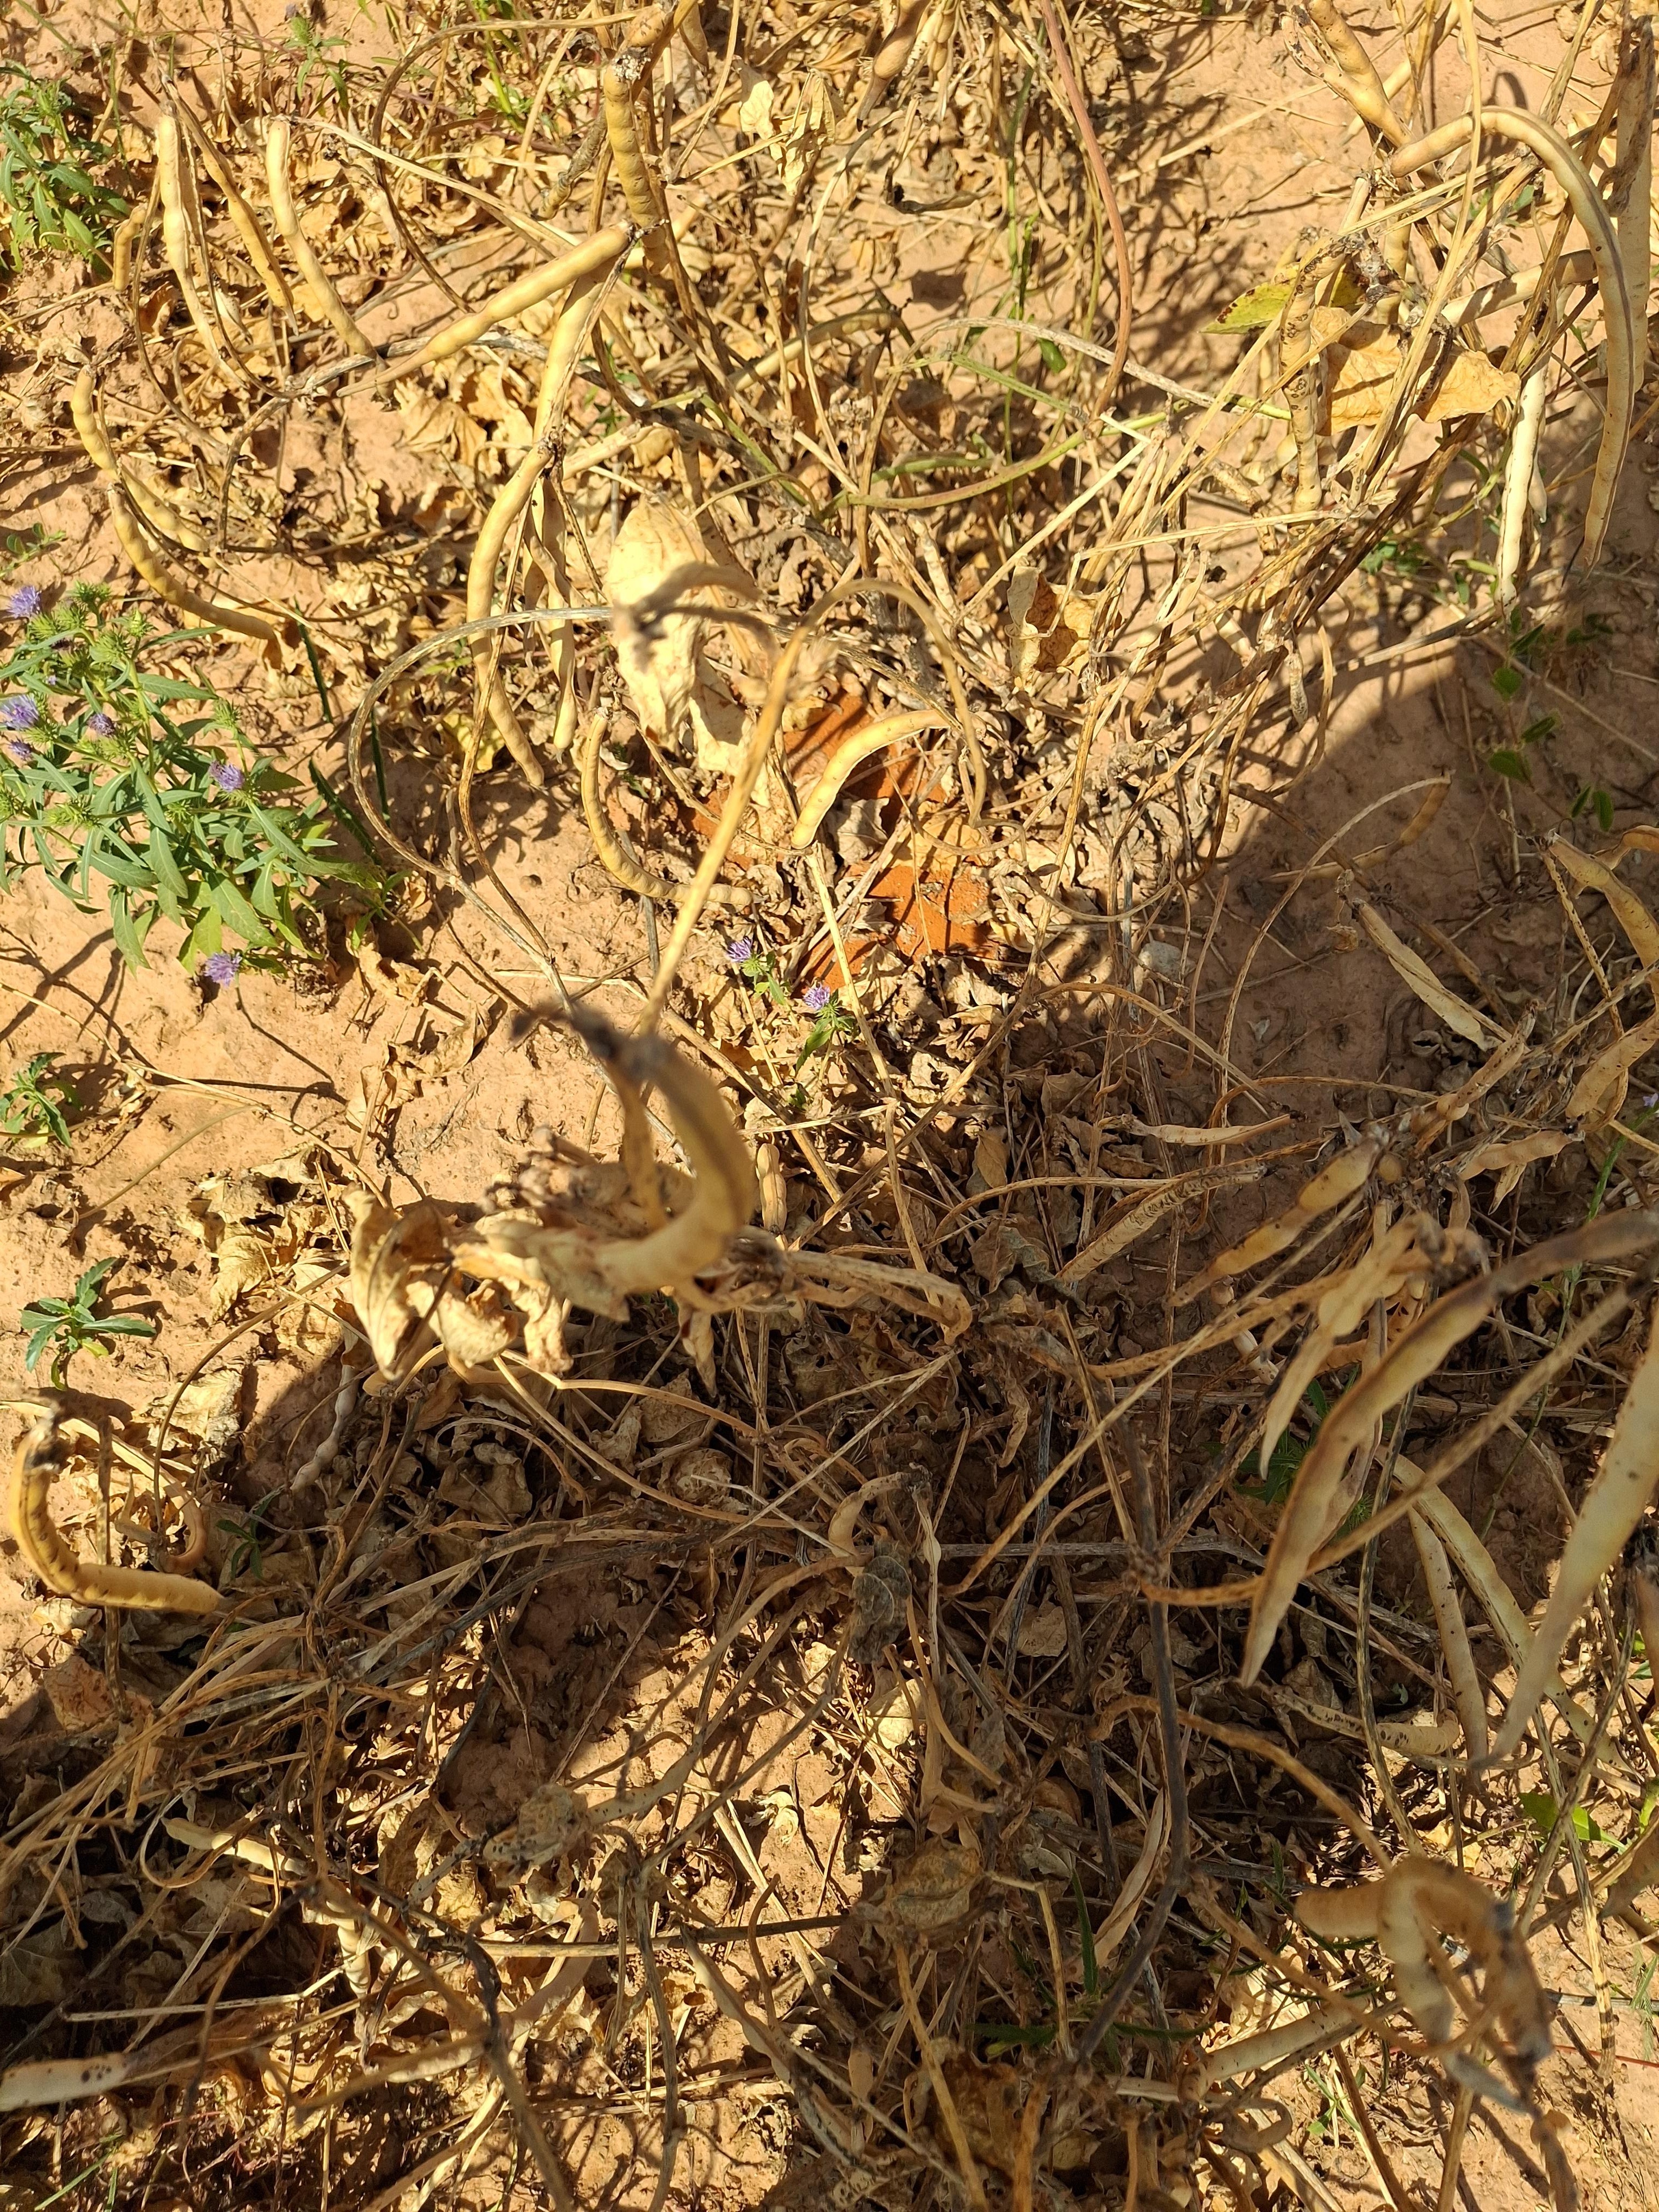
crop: cowpea
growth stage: maturity
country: Nigeria
